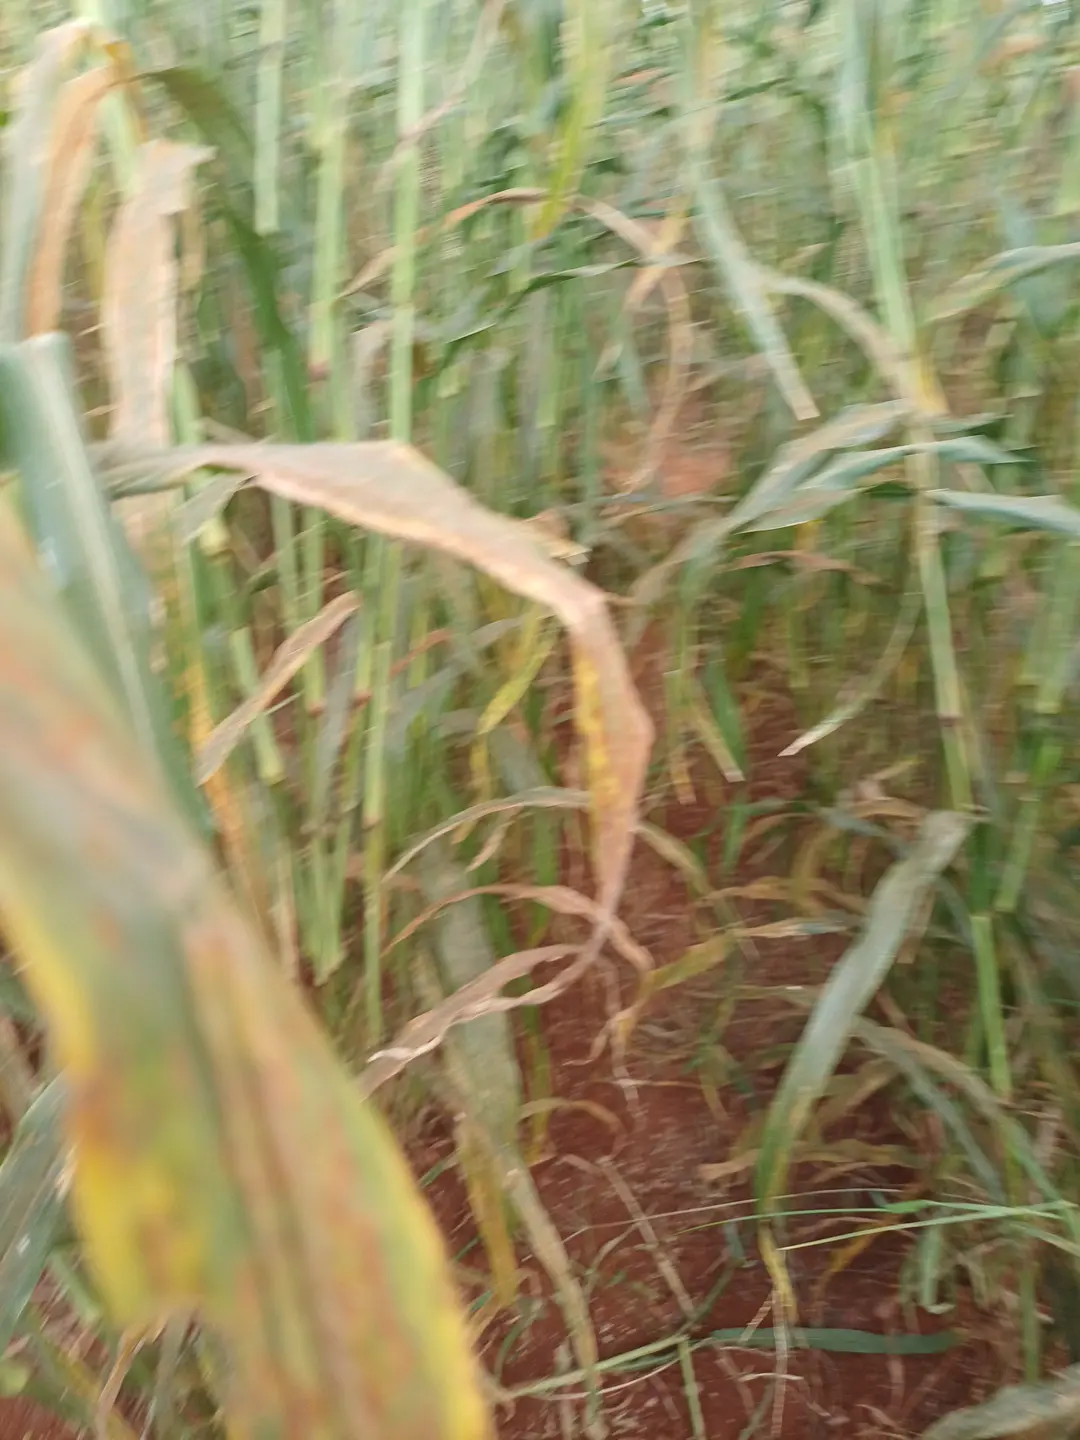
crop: pearl millet
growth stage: filling grain
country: Kenya
